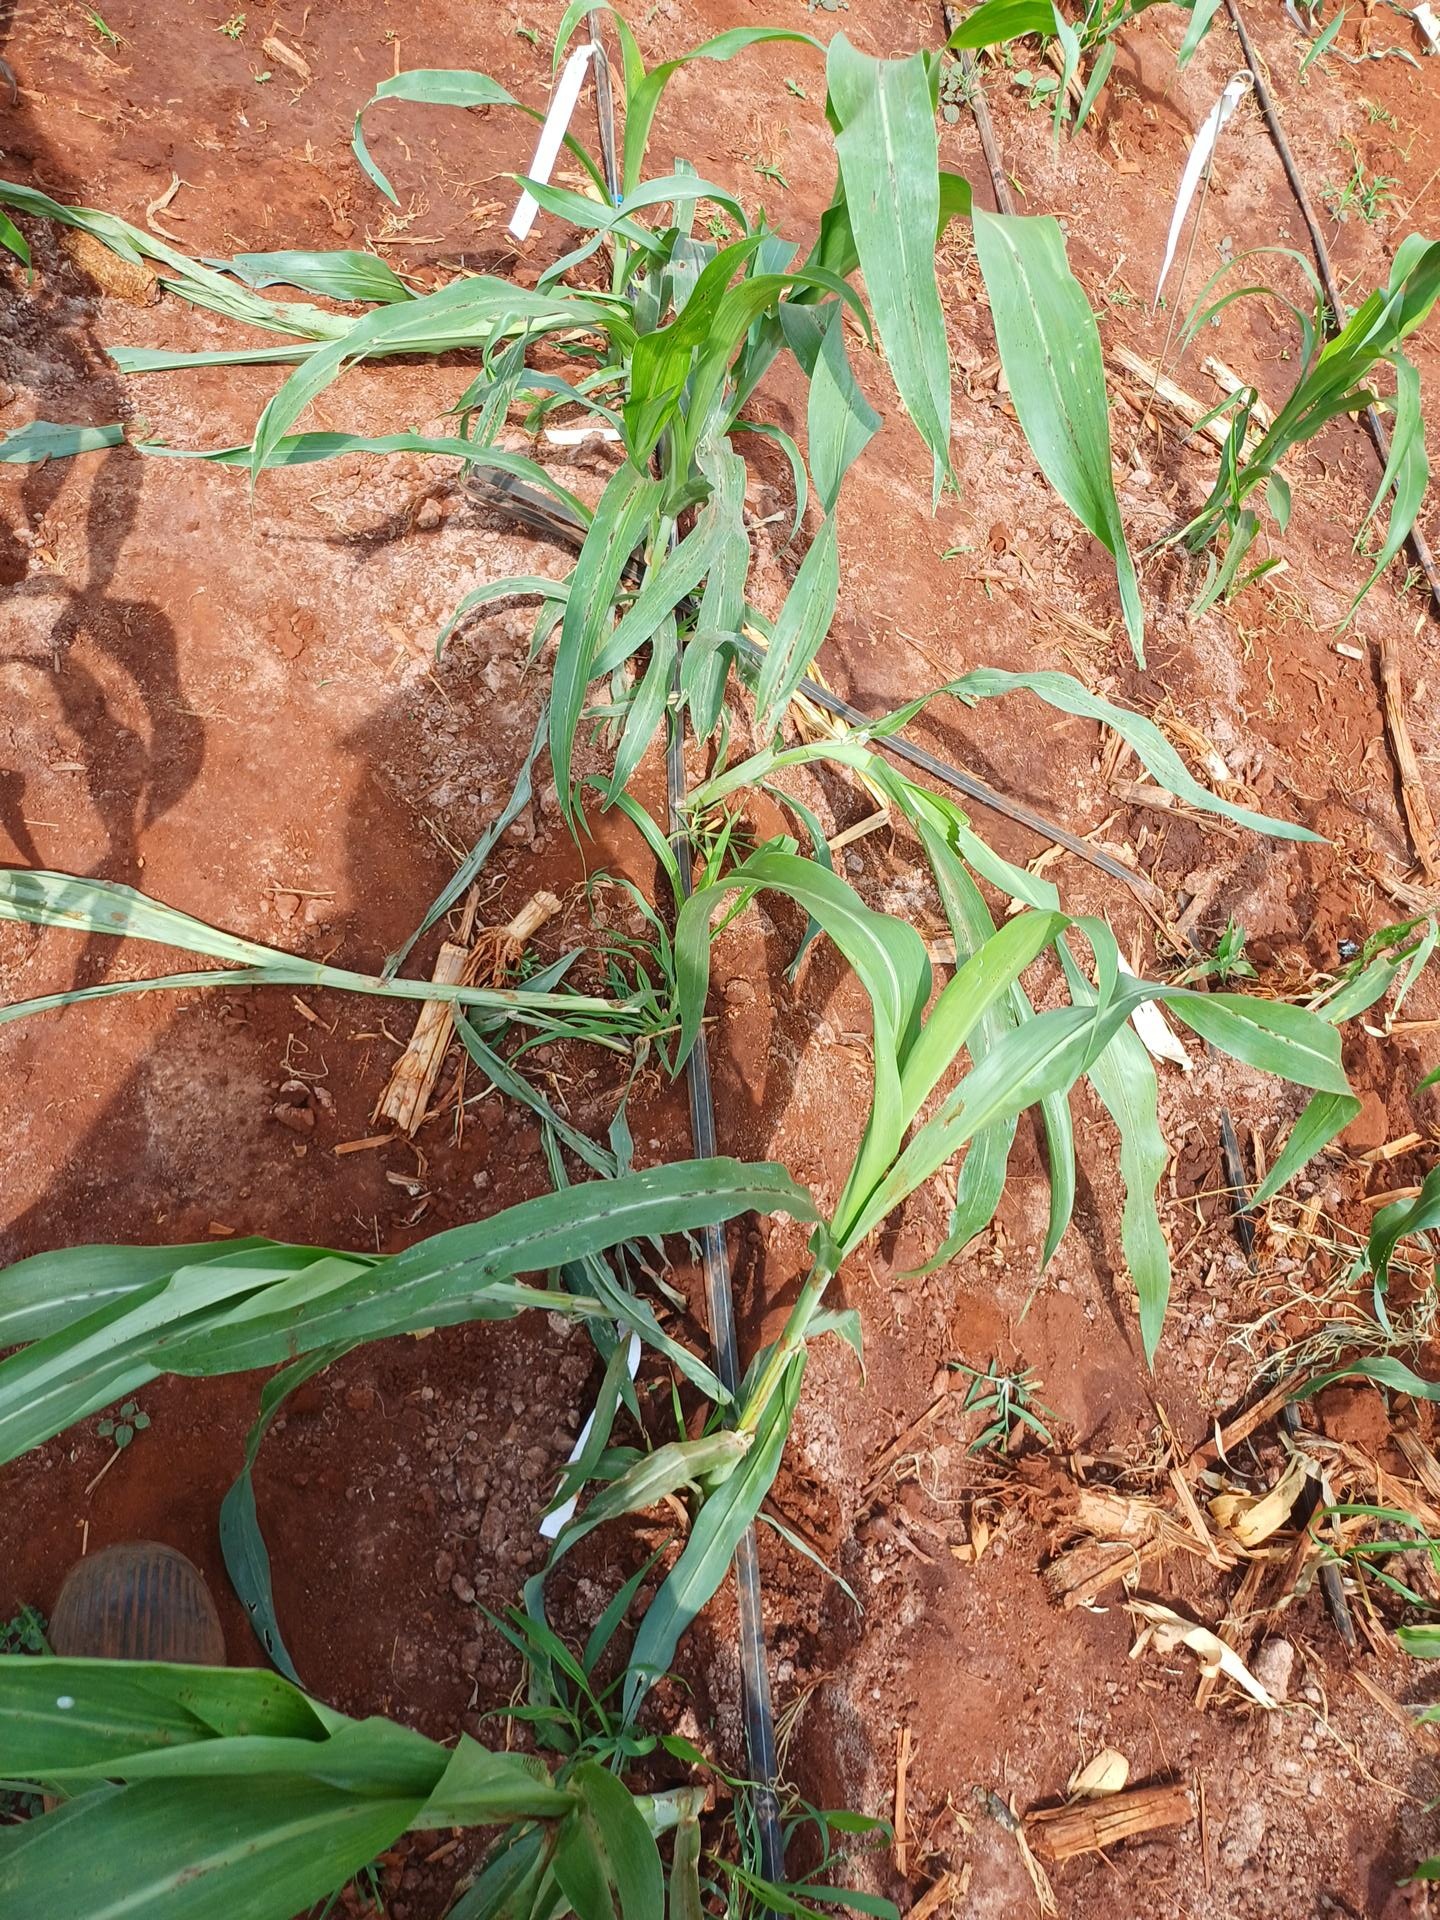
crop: sorghum
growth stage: vegetative
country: Kenya
